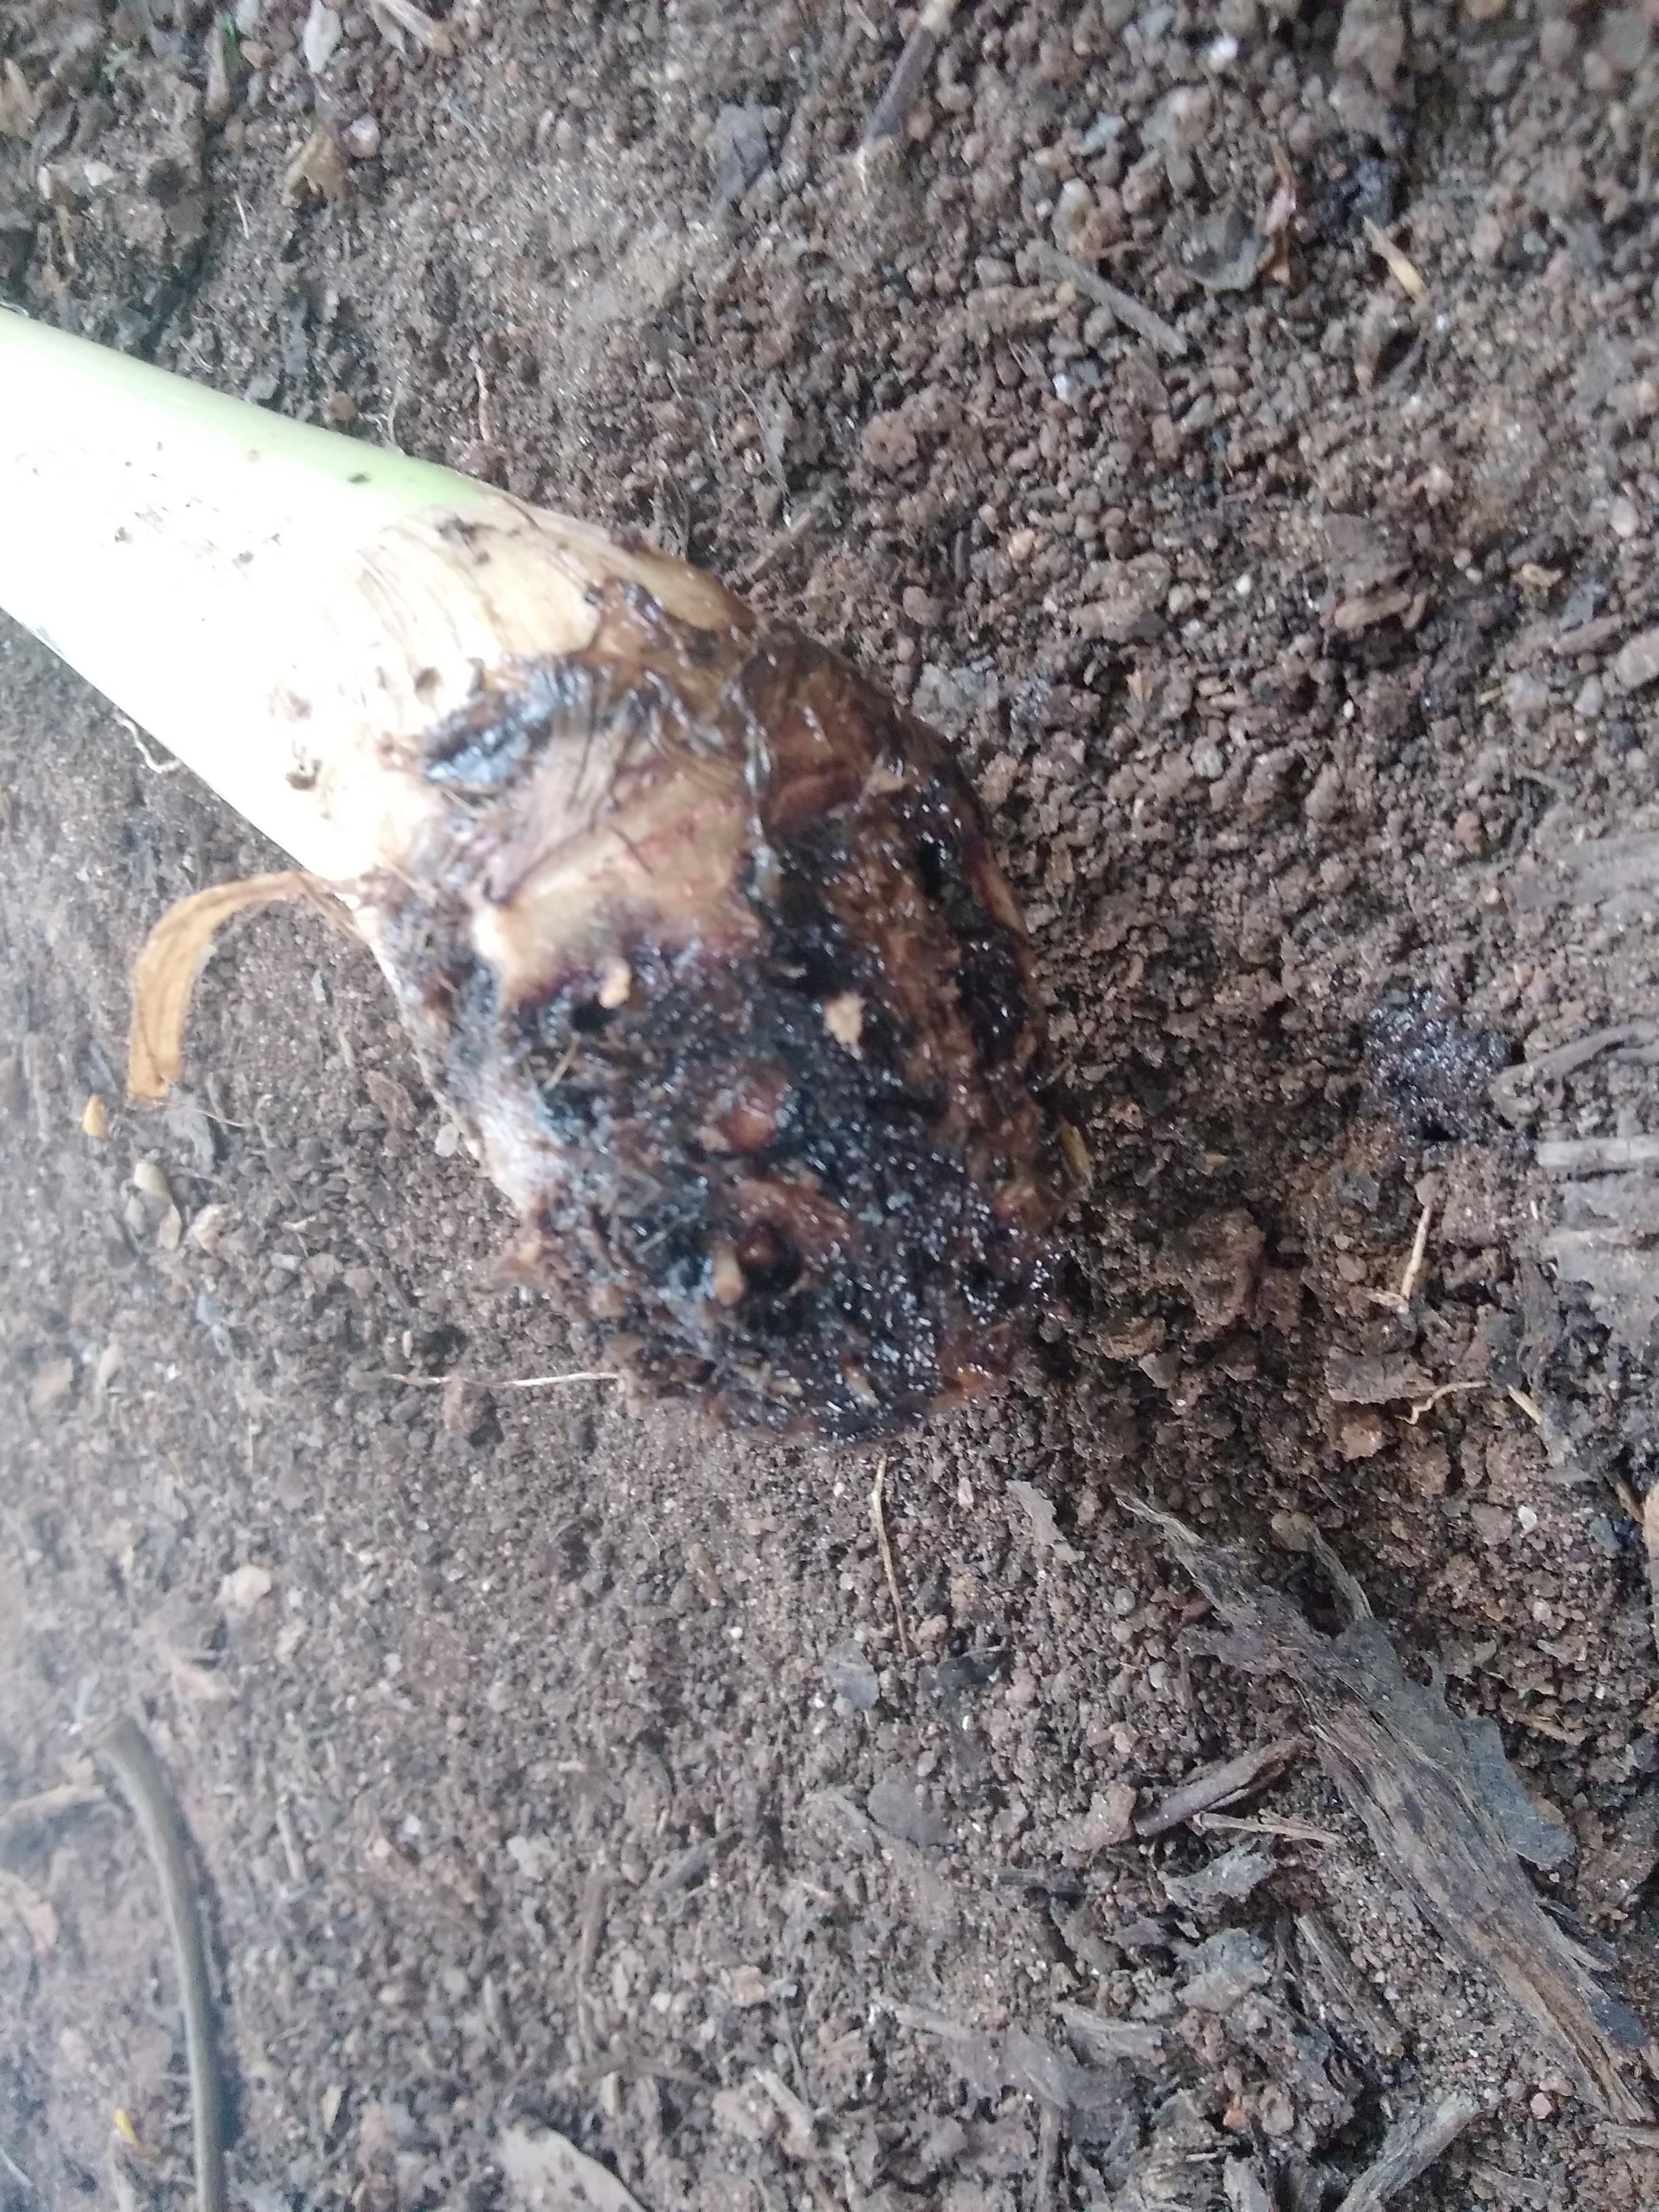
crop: banana
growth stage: vegetative
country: Tanzania
